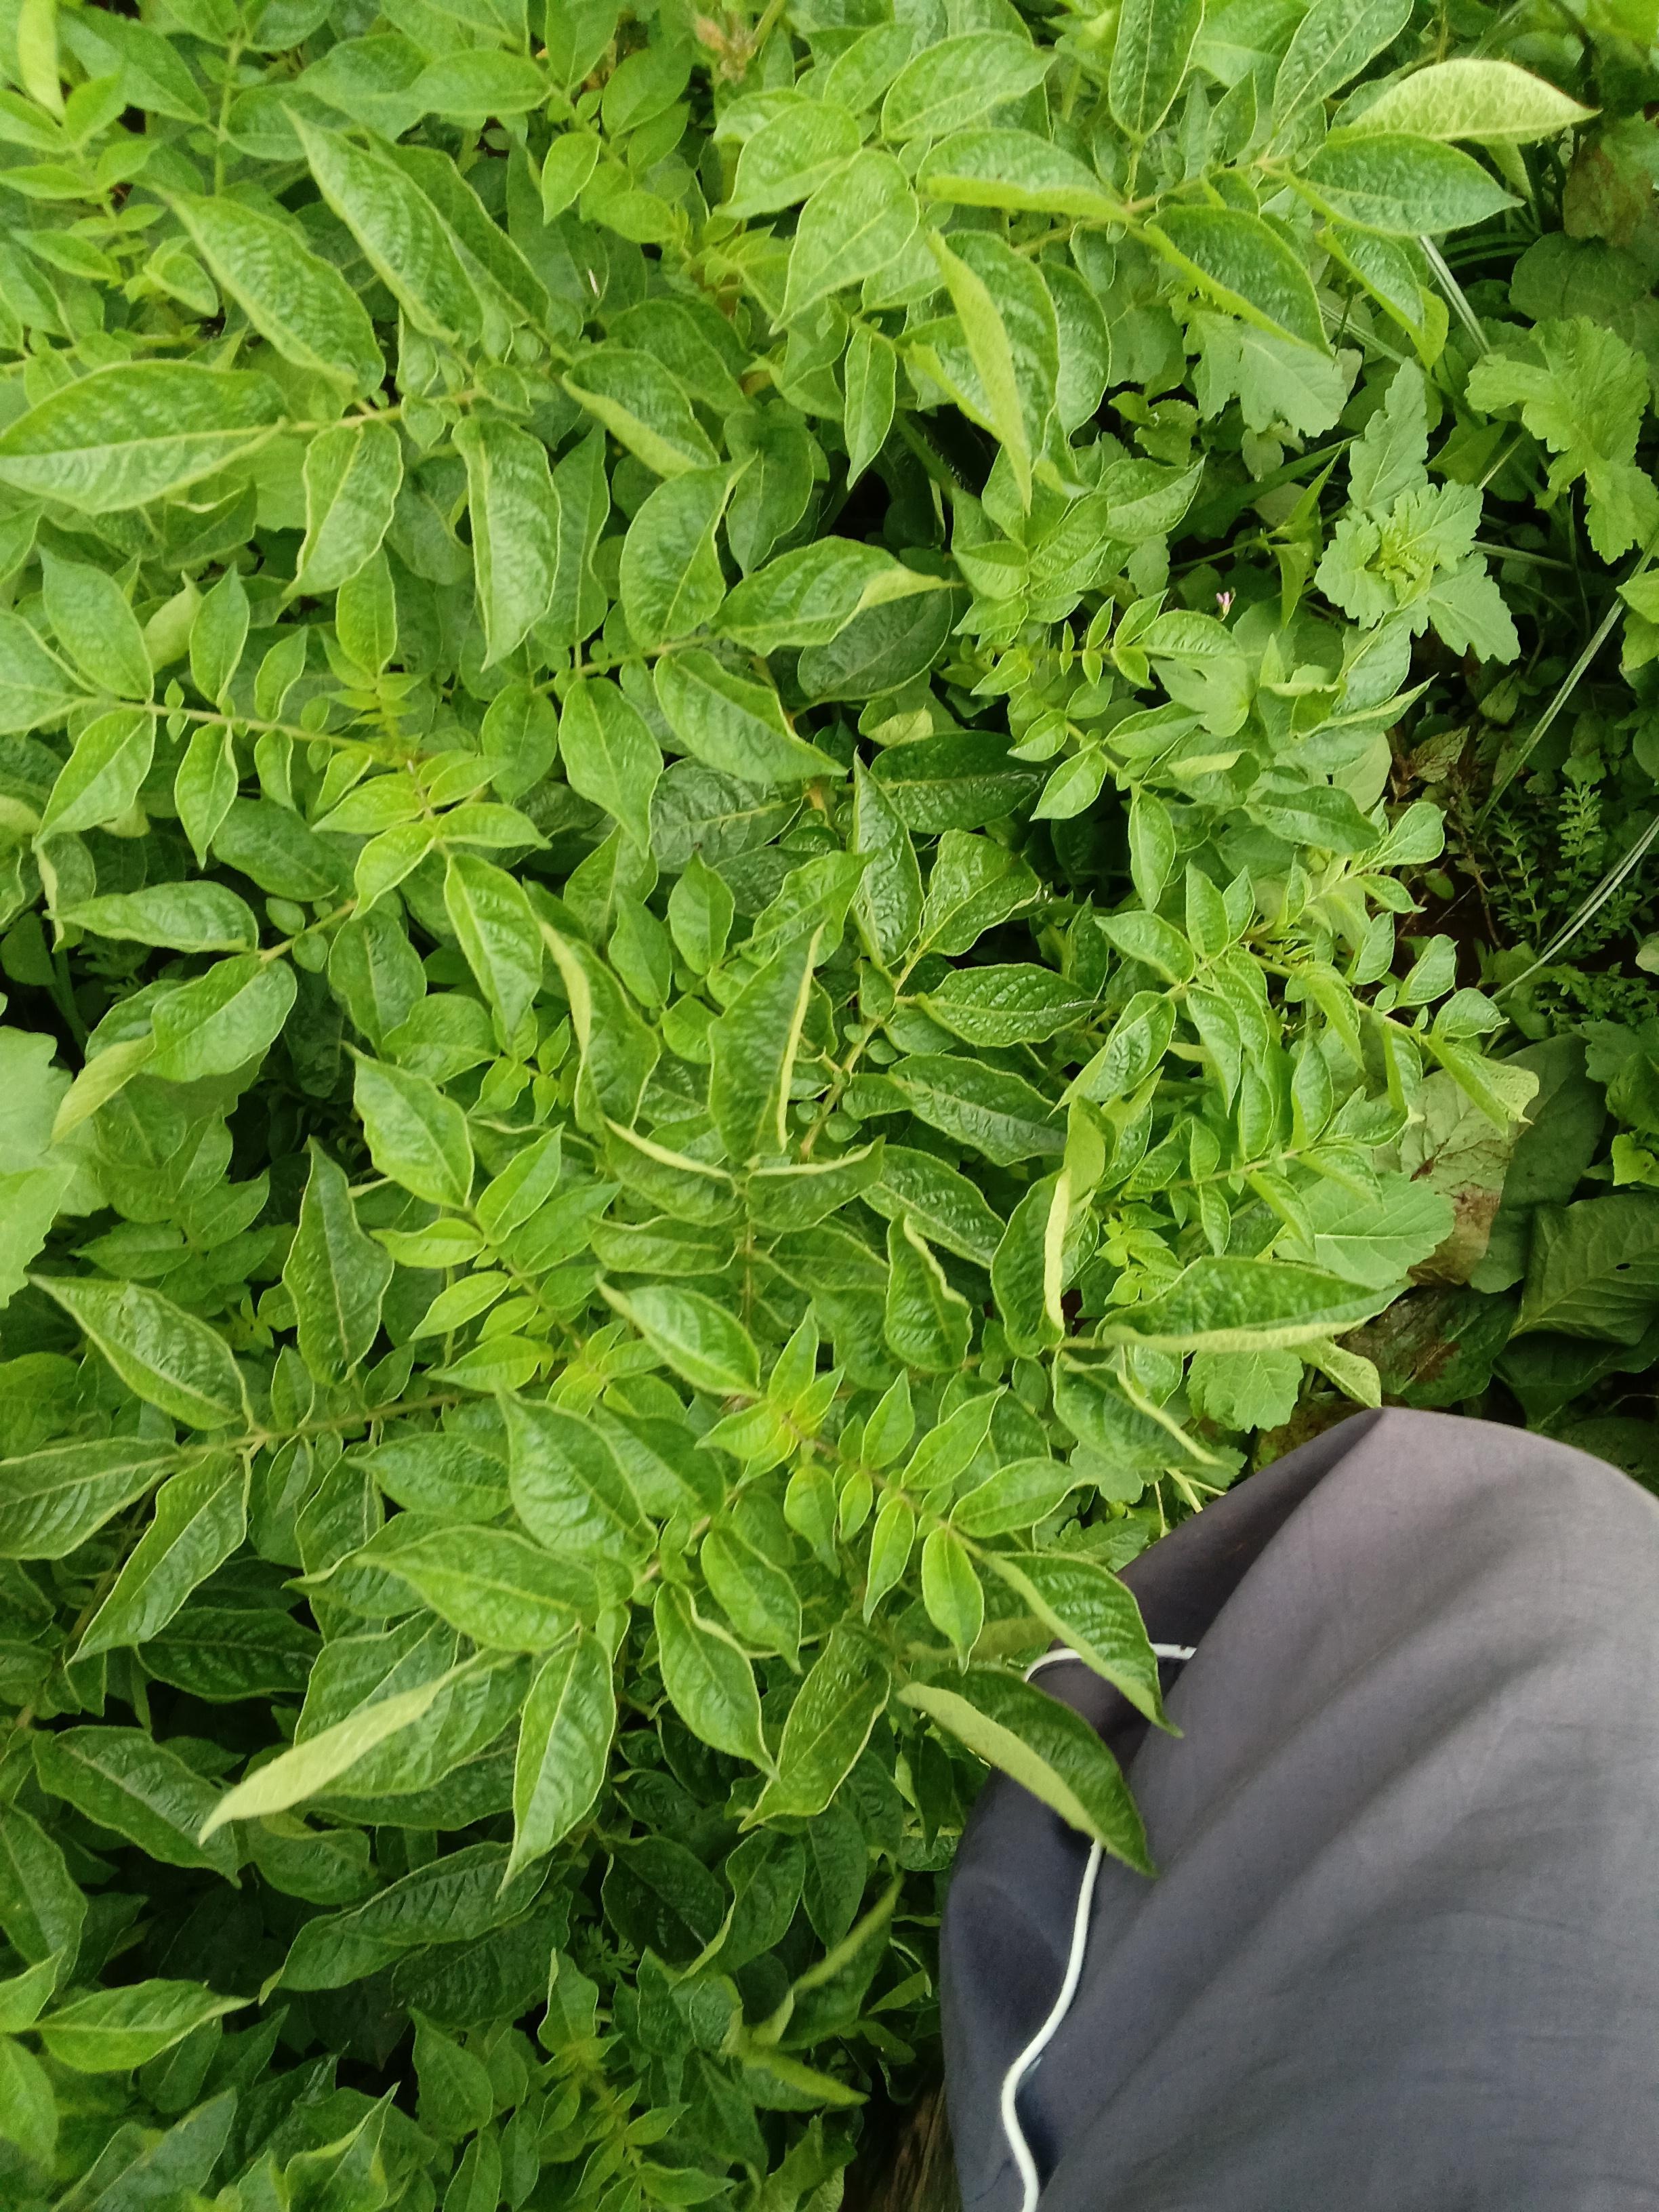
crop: potato
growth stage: vegetative
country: Kenya
